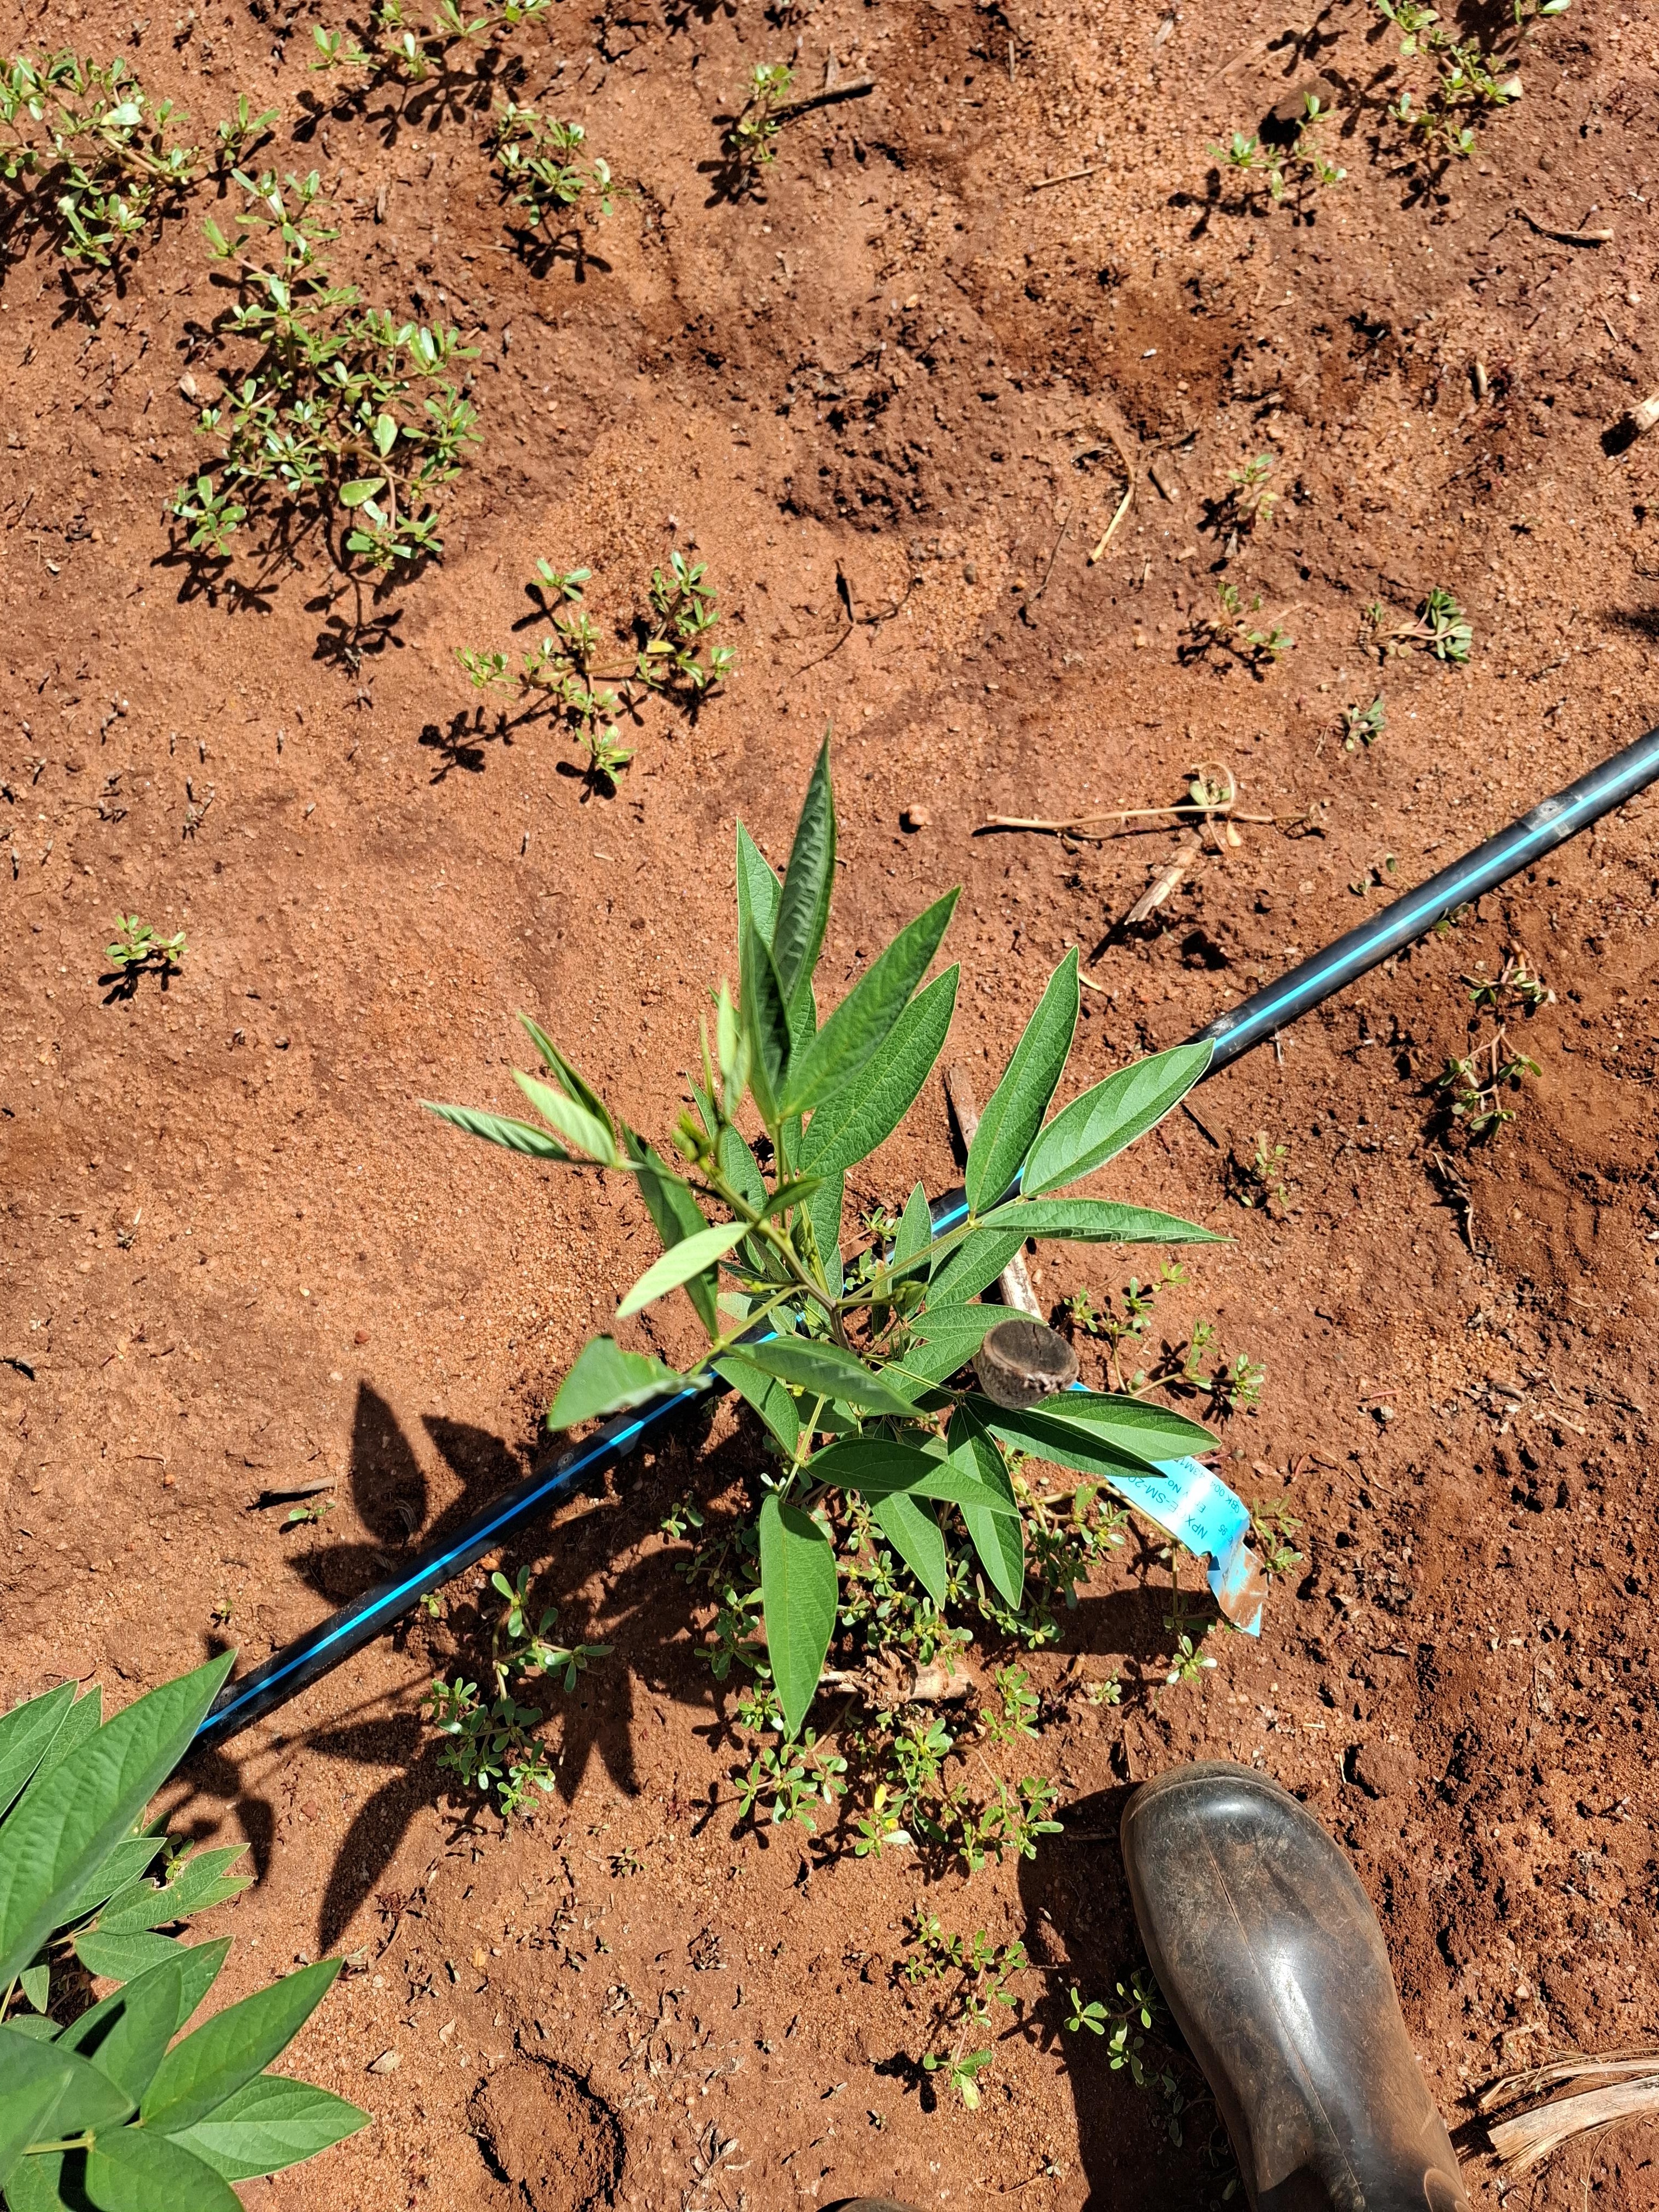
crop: pigeonpea
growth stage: flowering
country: Kenya
